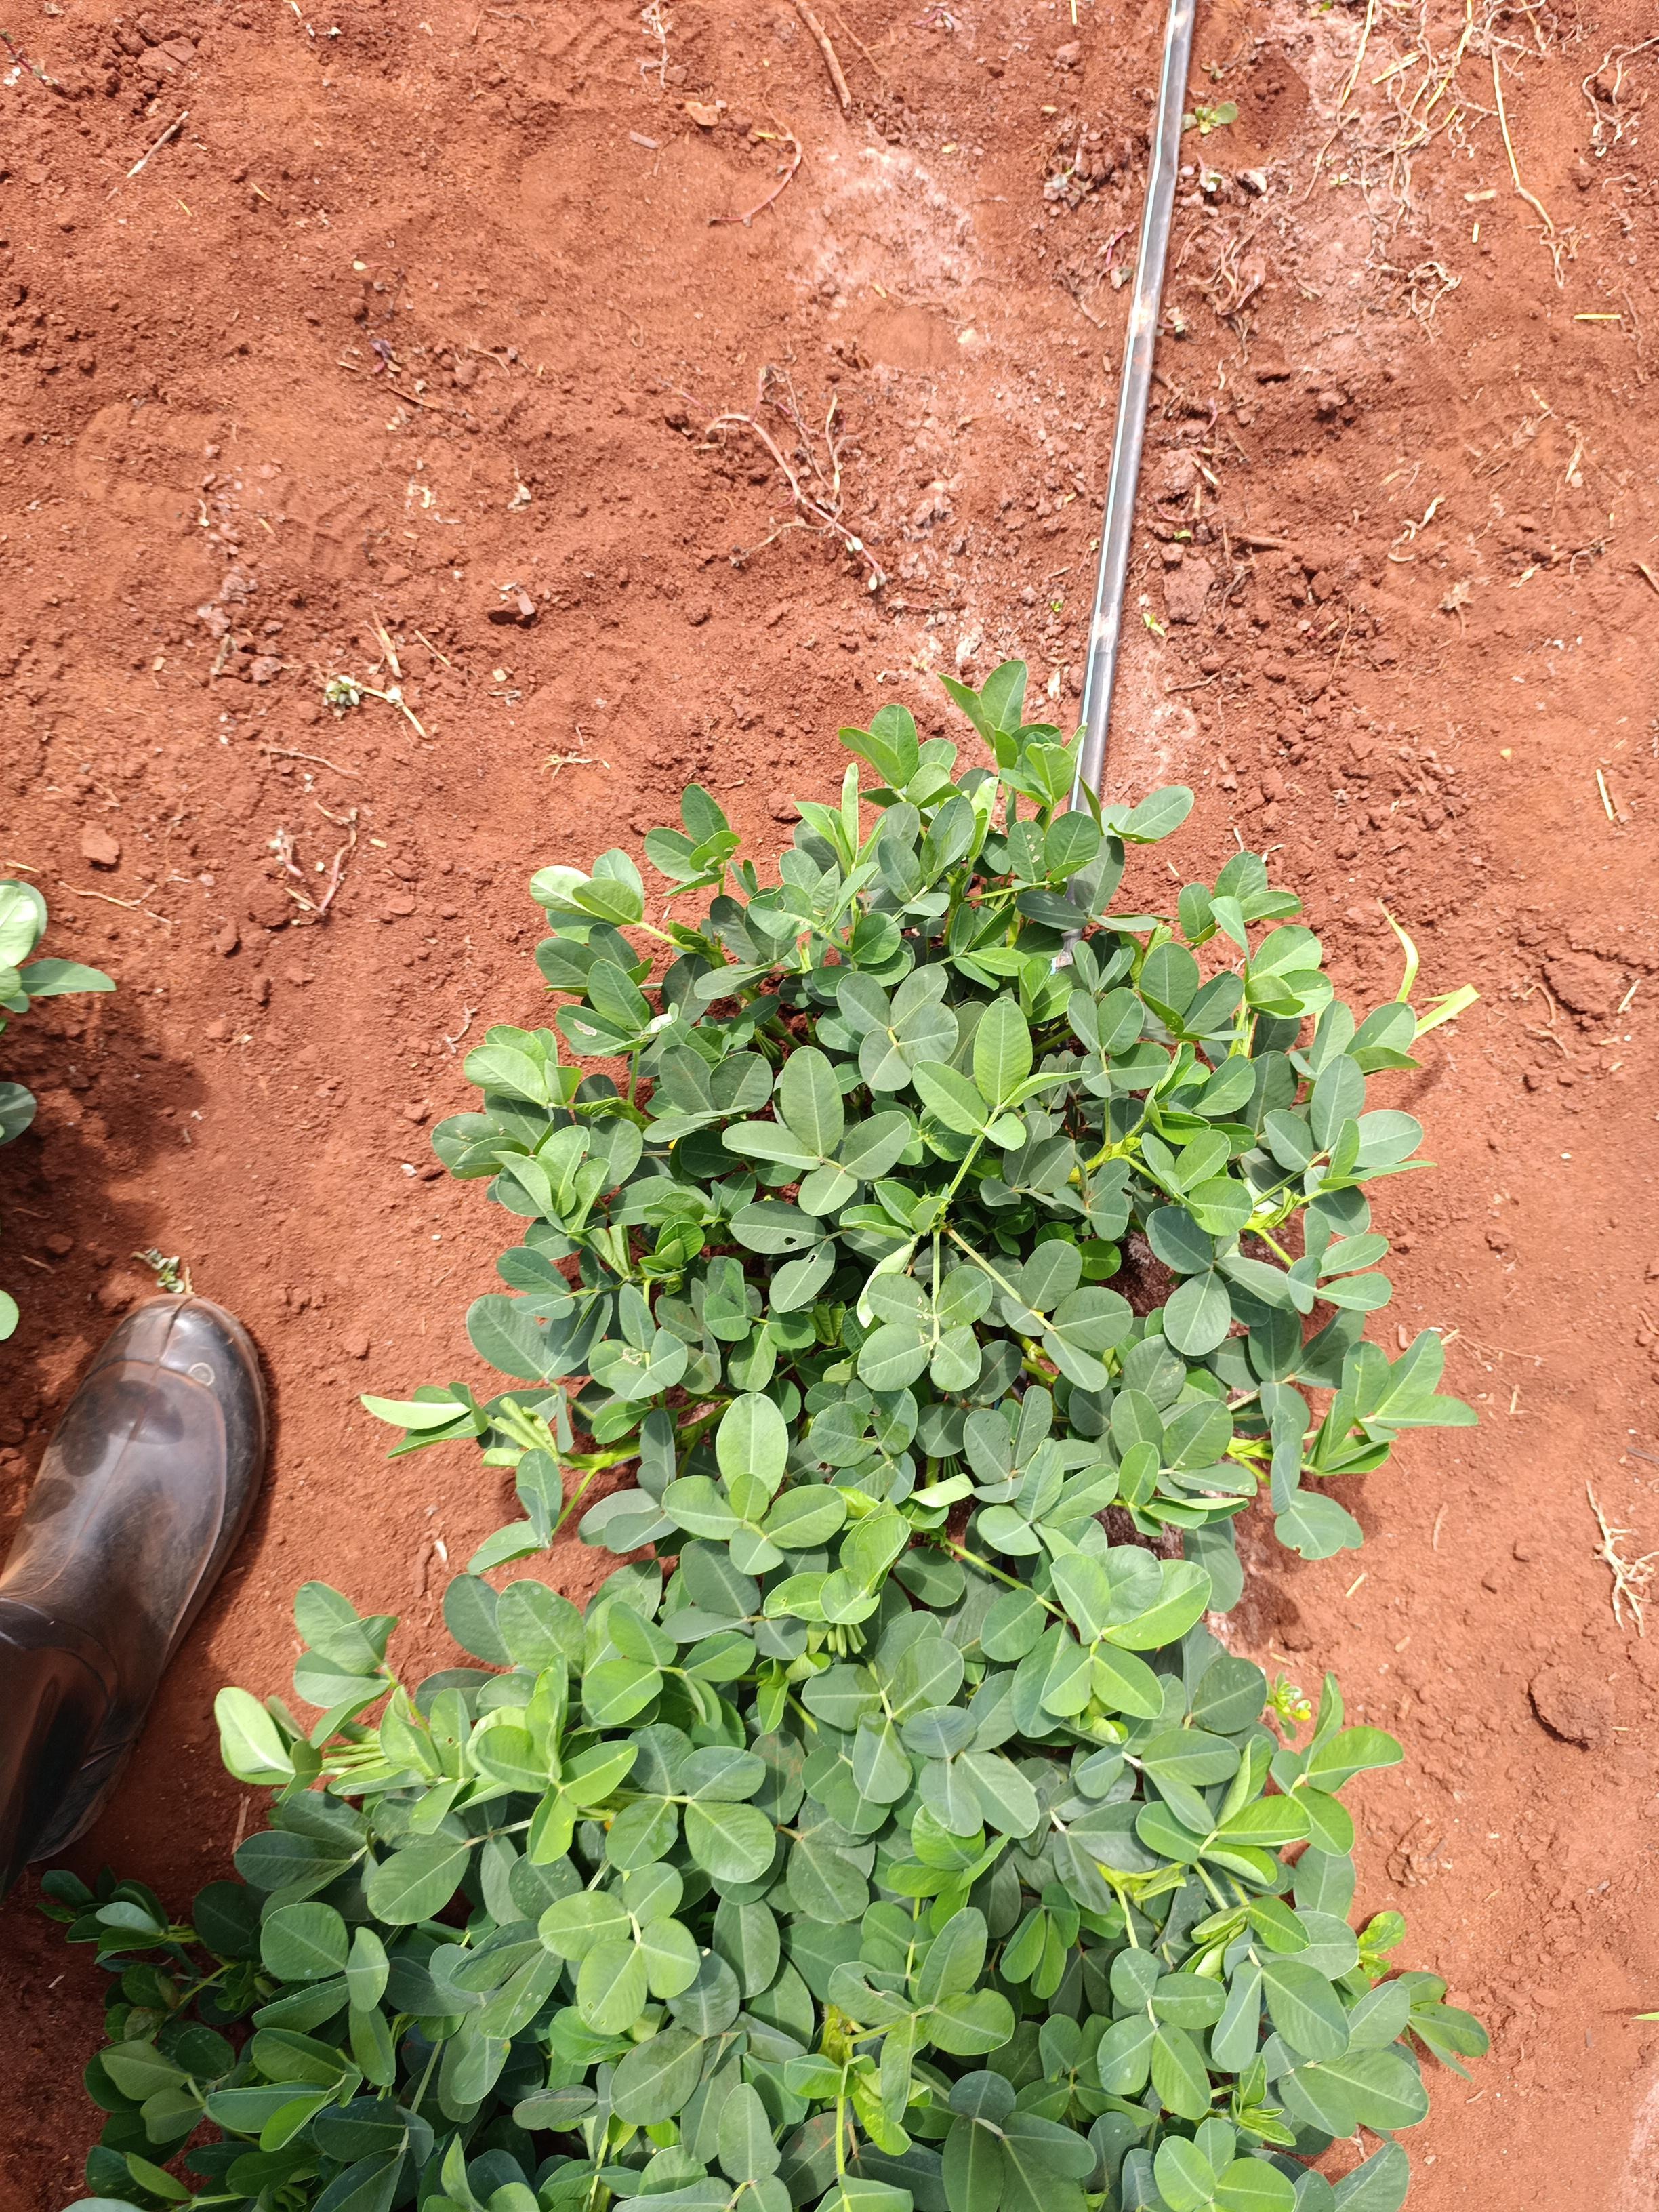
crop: groundnut
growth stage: flowering
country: Kenya
